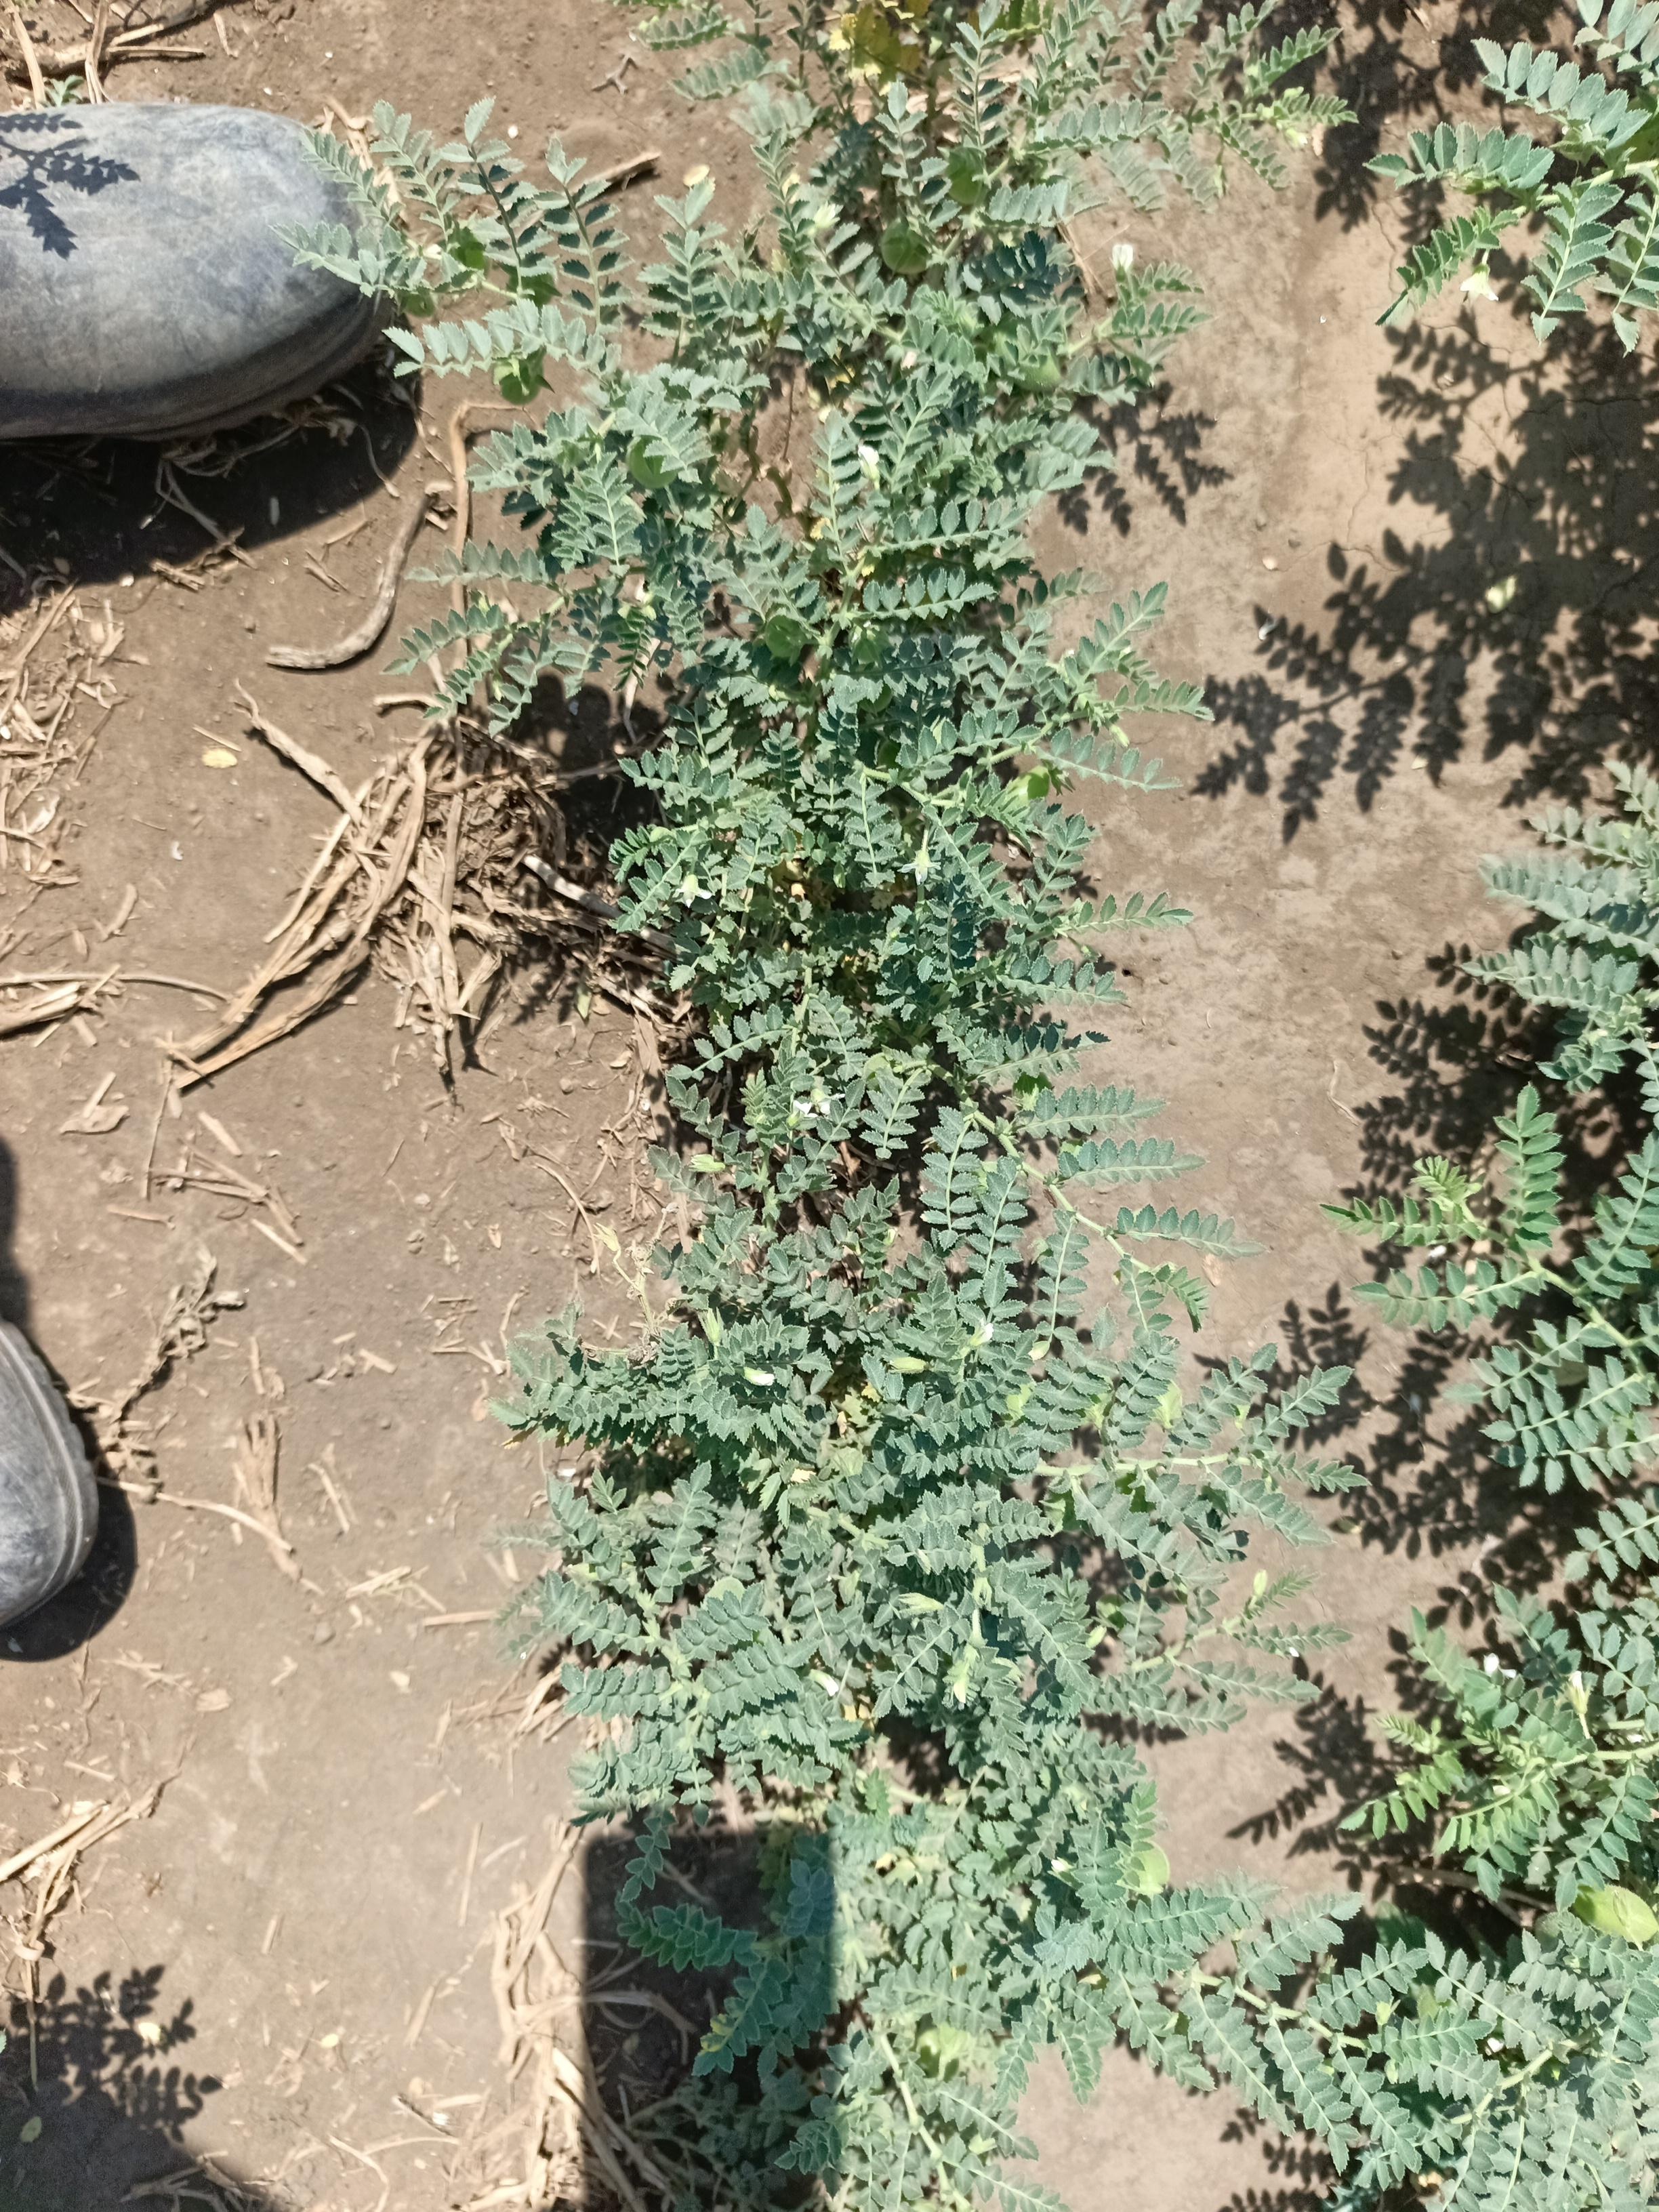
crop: chickpea
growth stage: development pod
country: Tanzania
